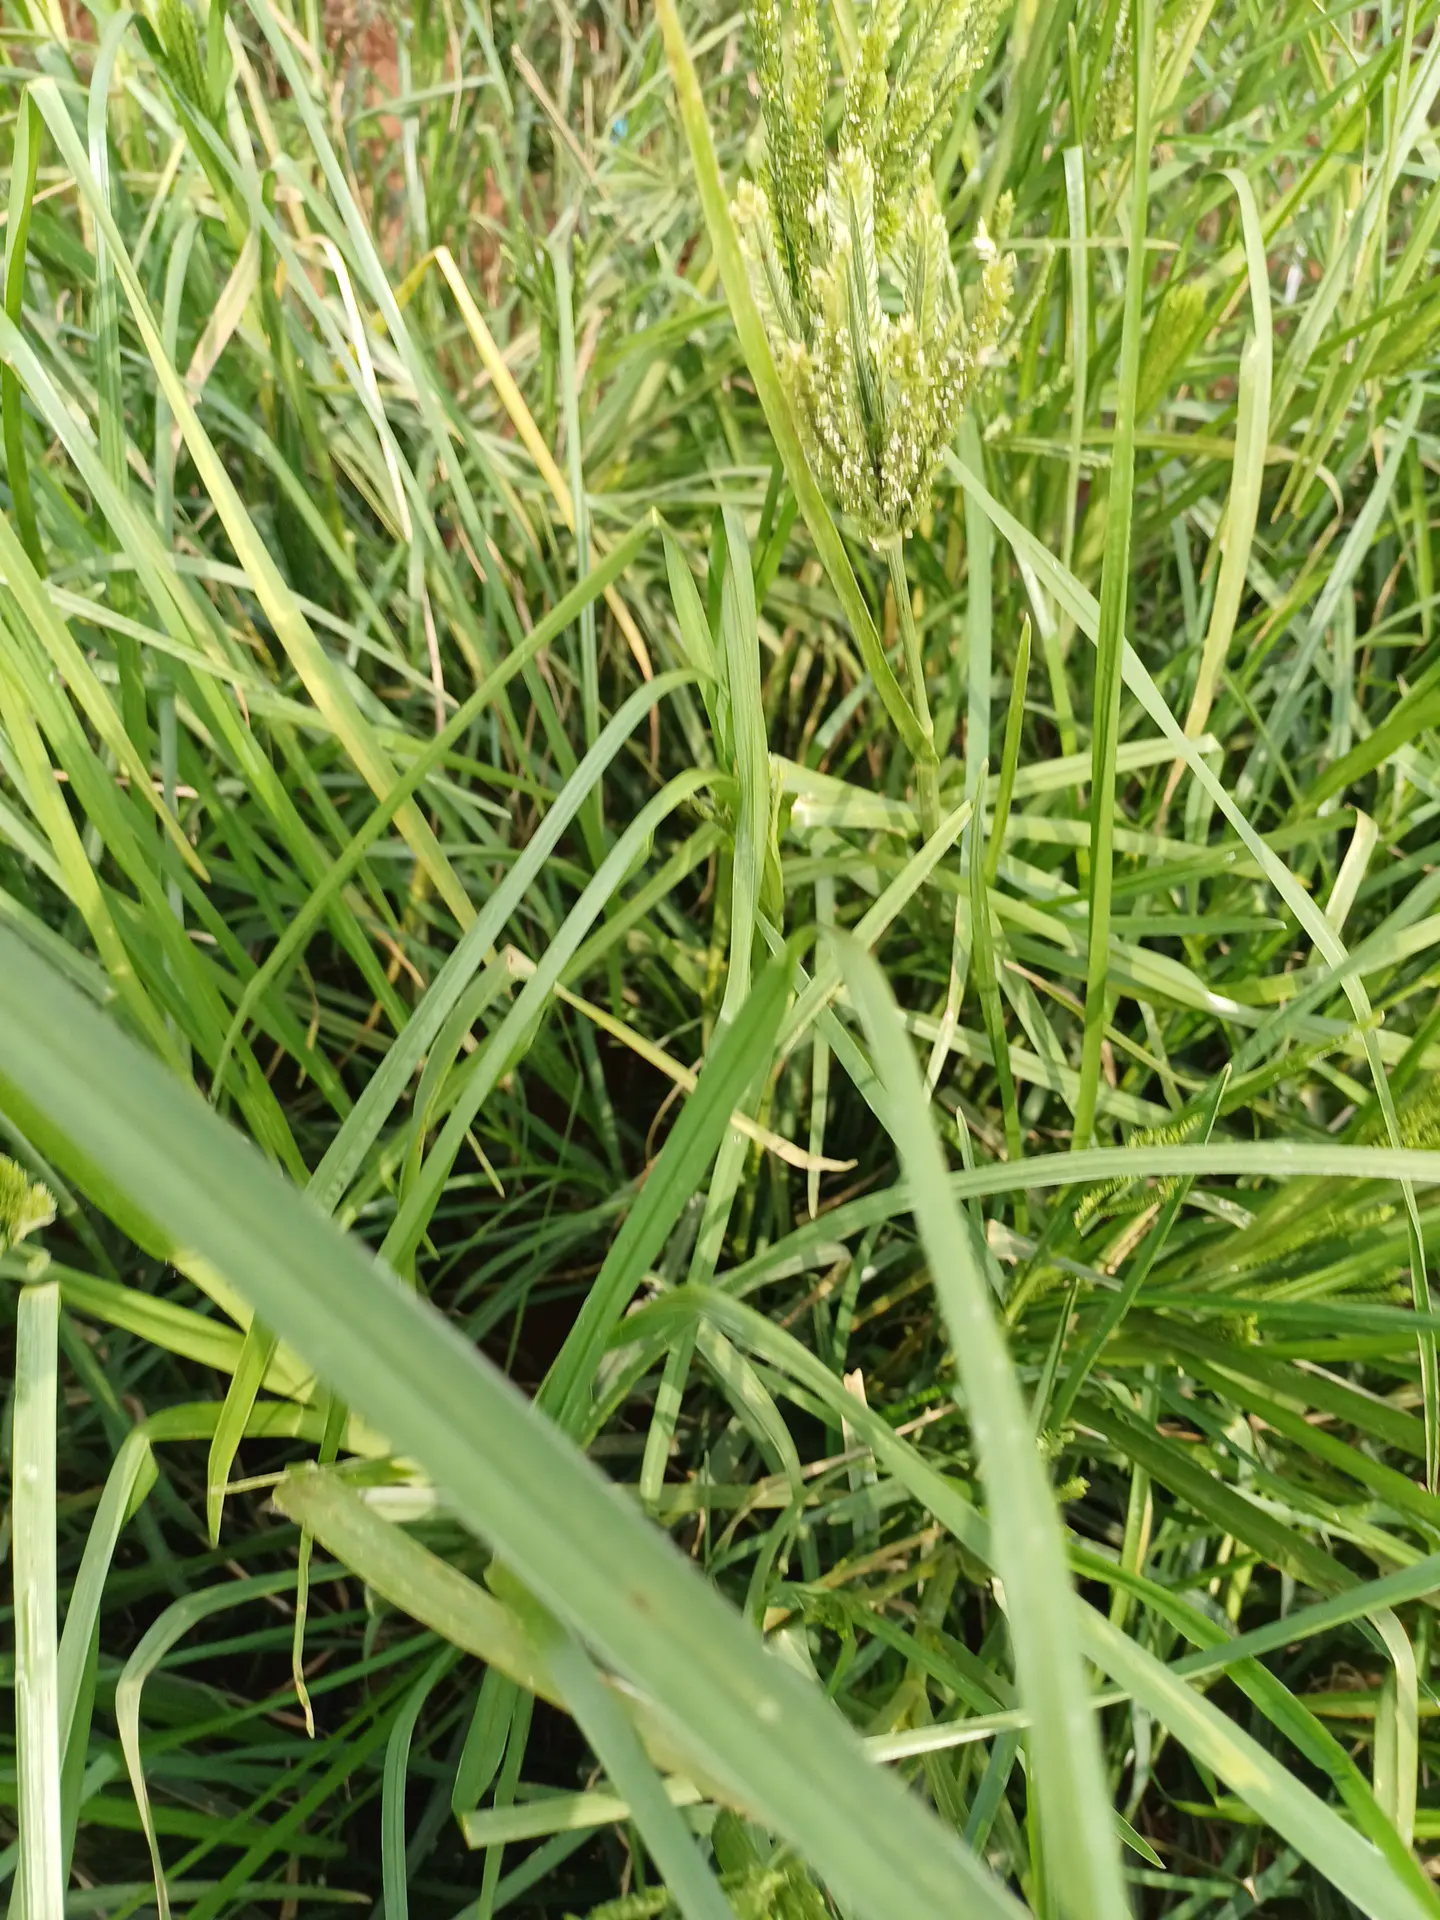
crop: finger millet
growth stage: flowering
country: Kenya
